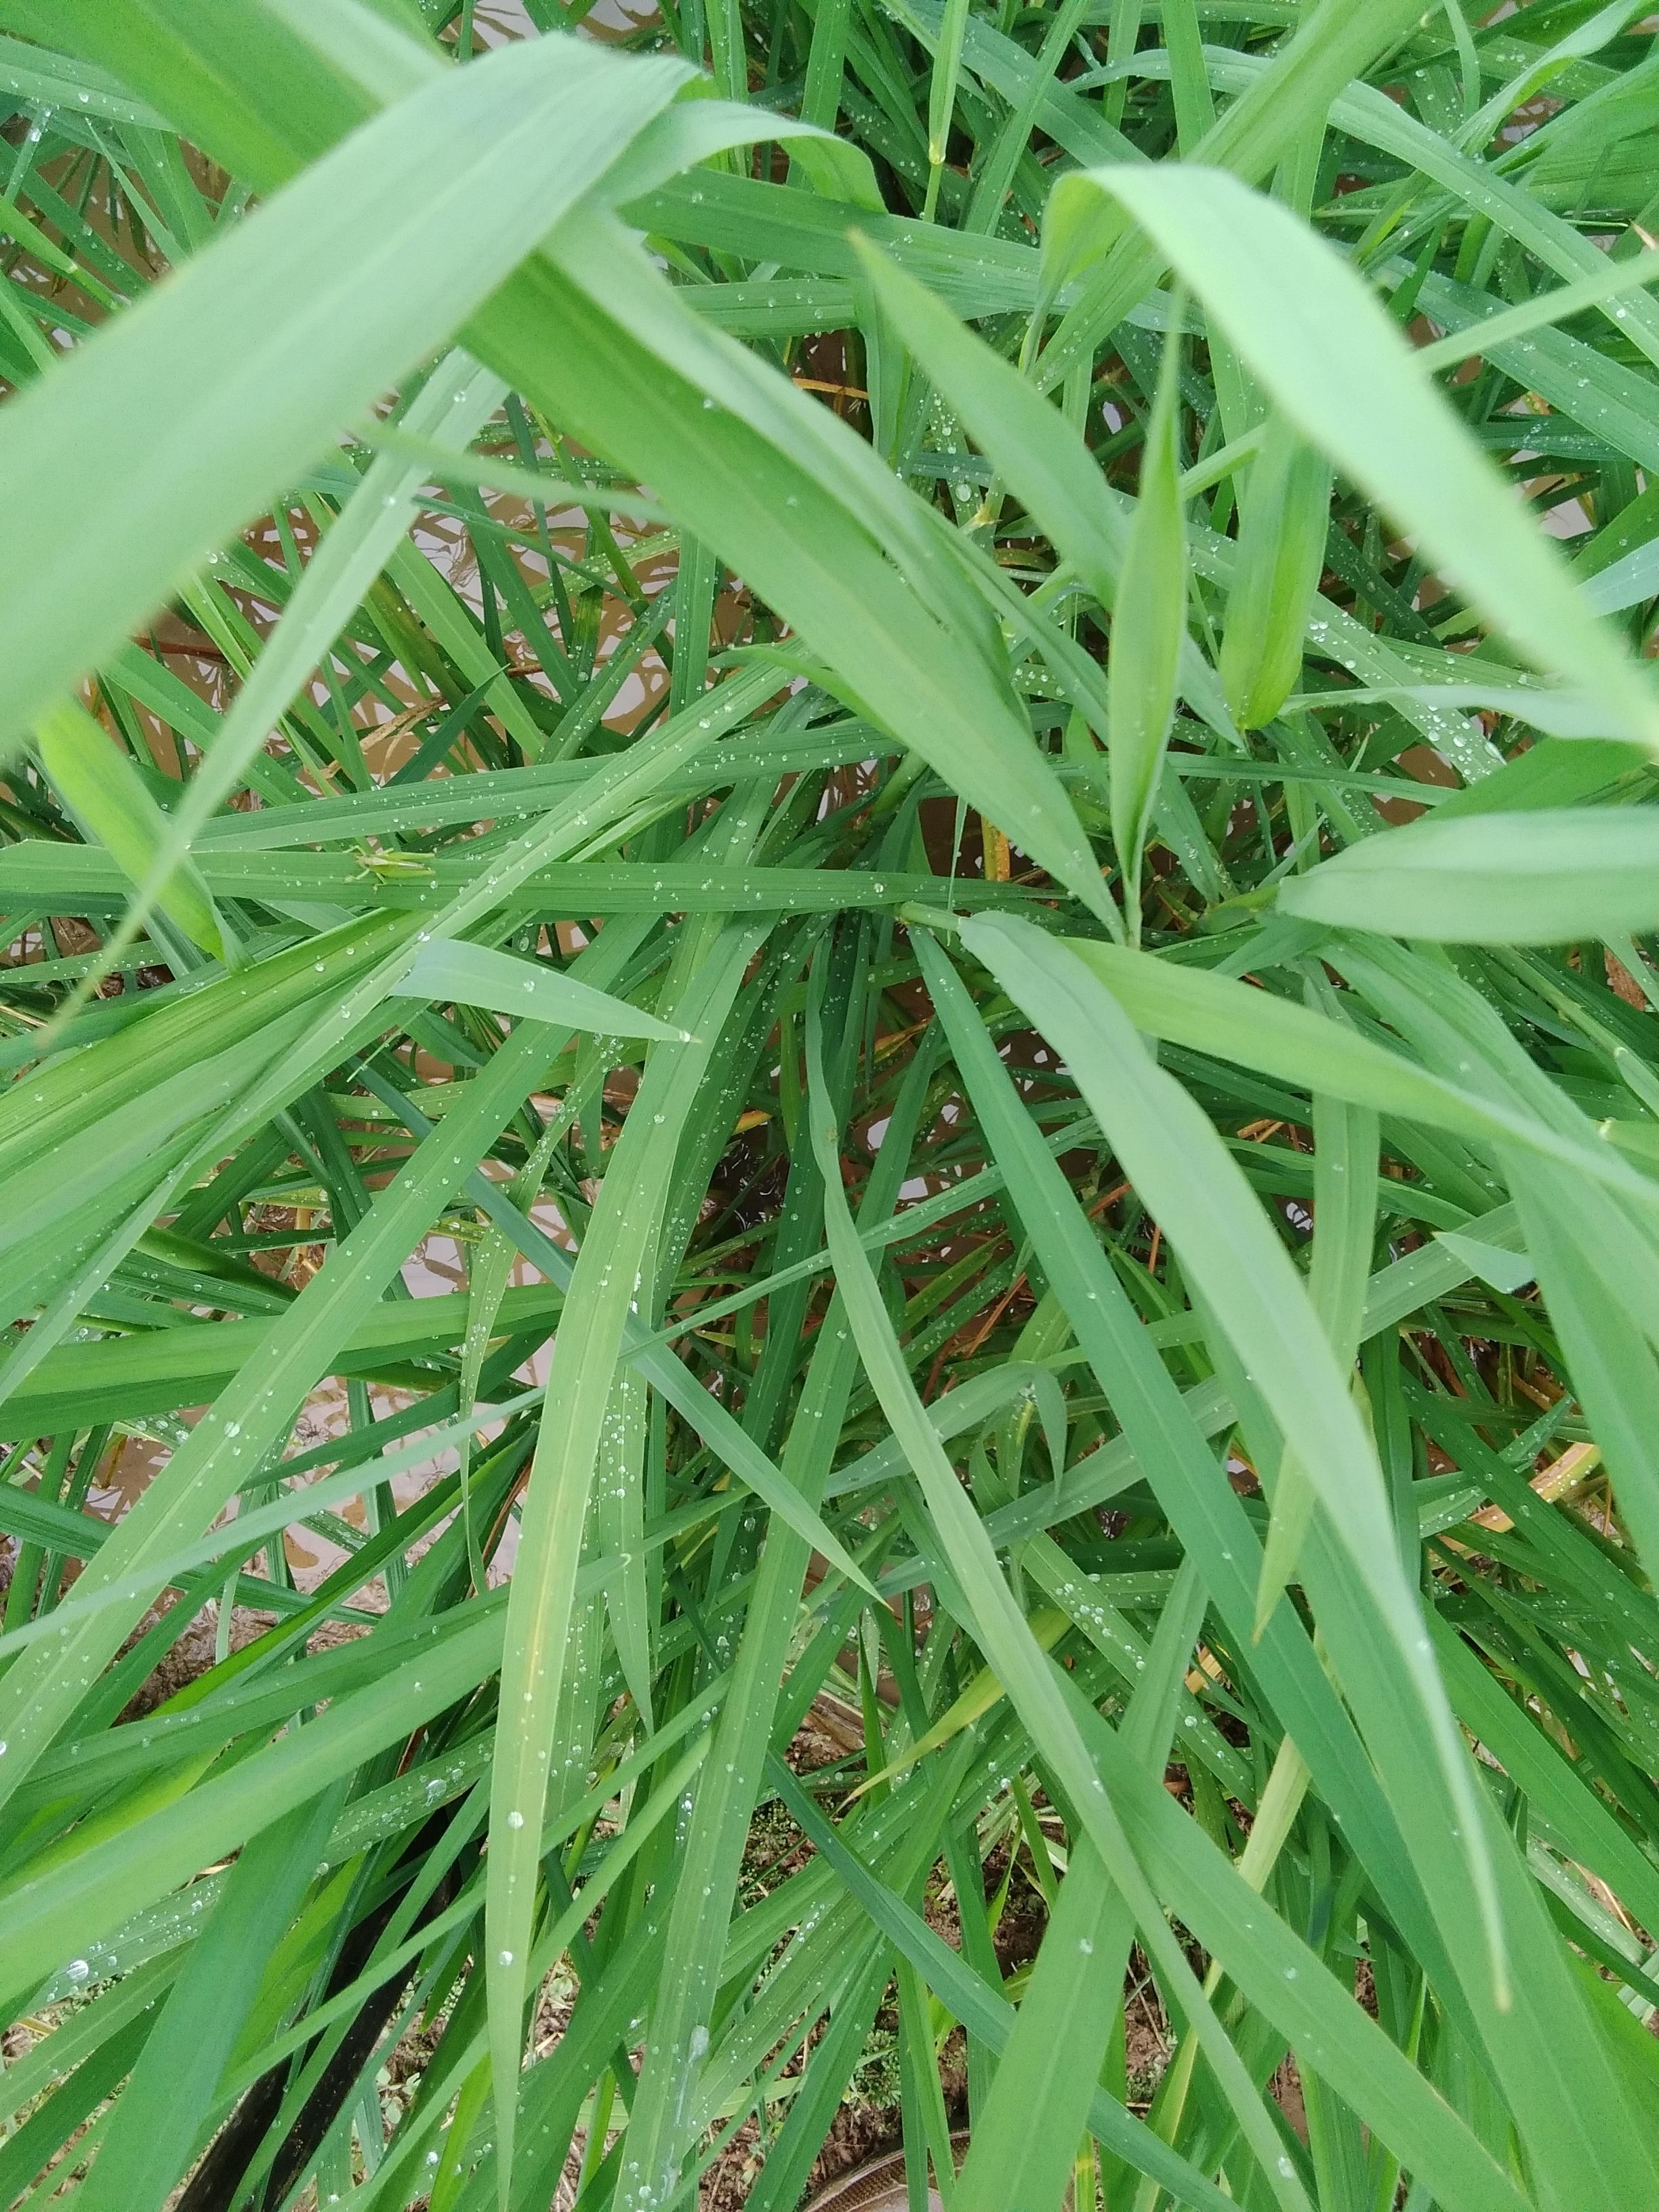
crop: rice
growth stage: booting
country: Nigeria
